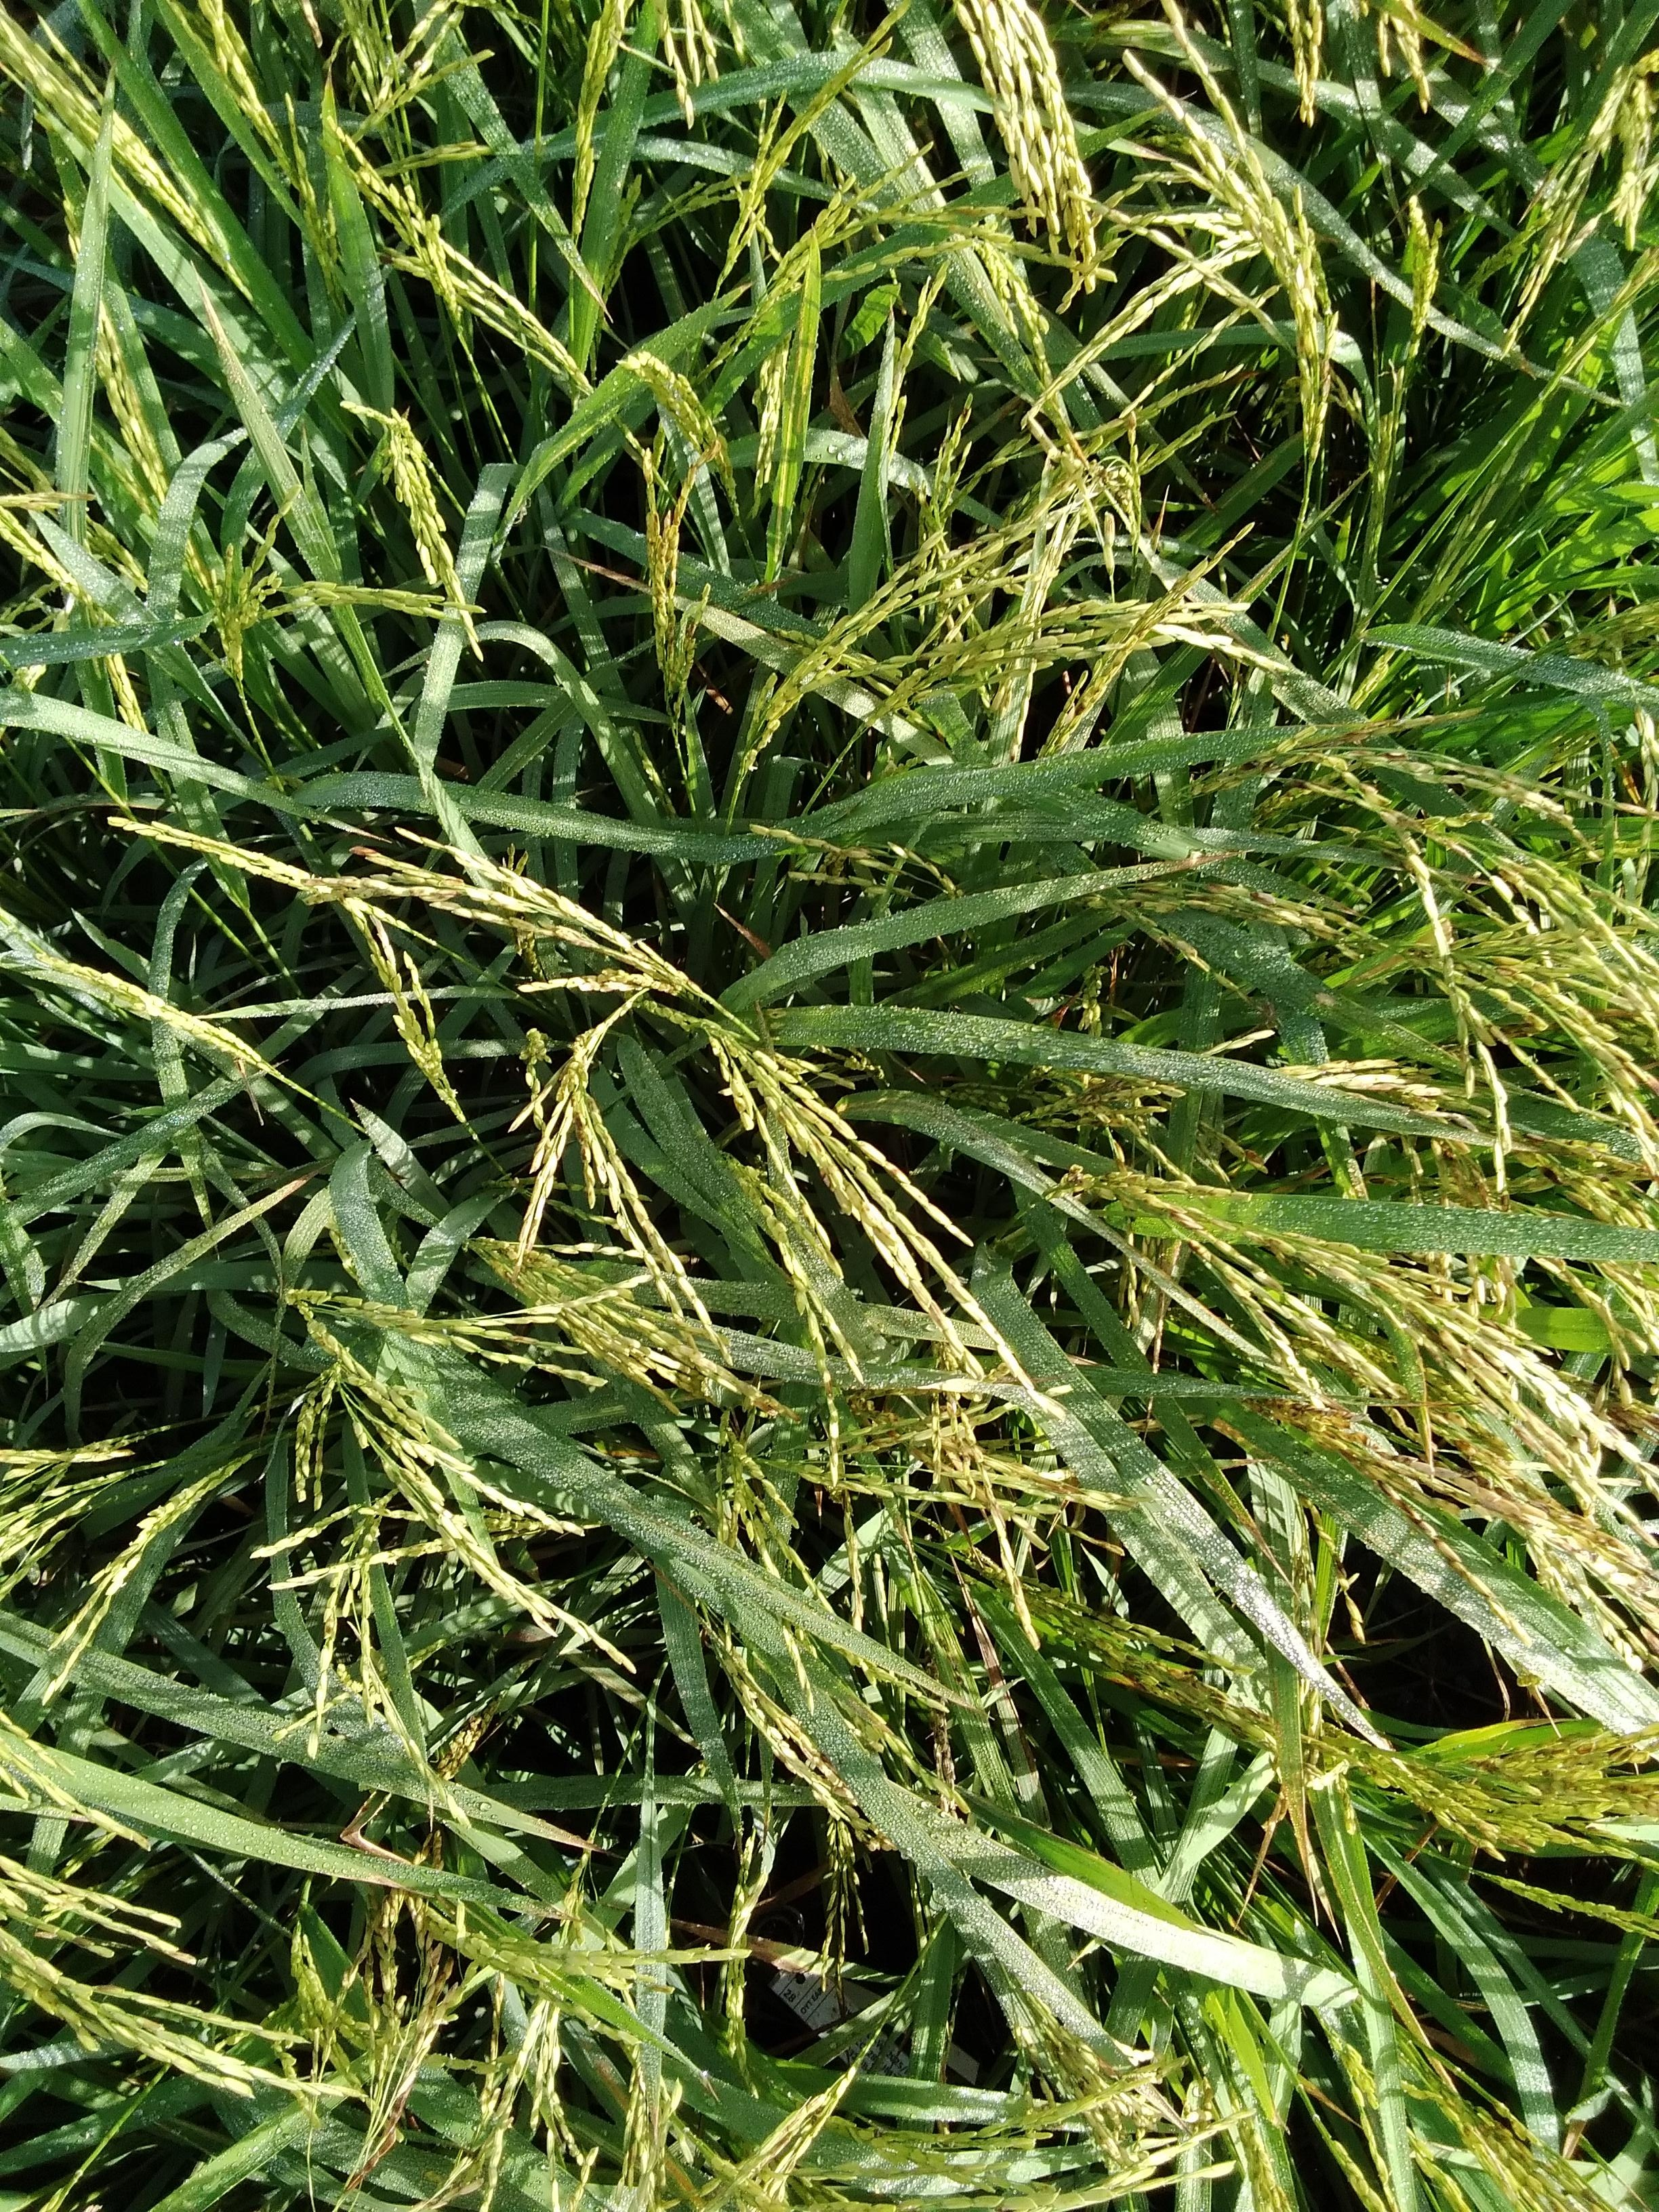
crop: rice
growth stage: stage milk
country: Senegal
